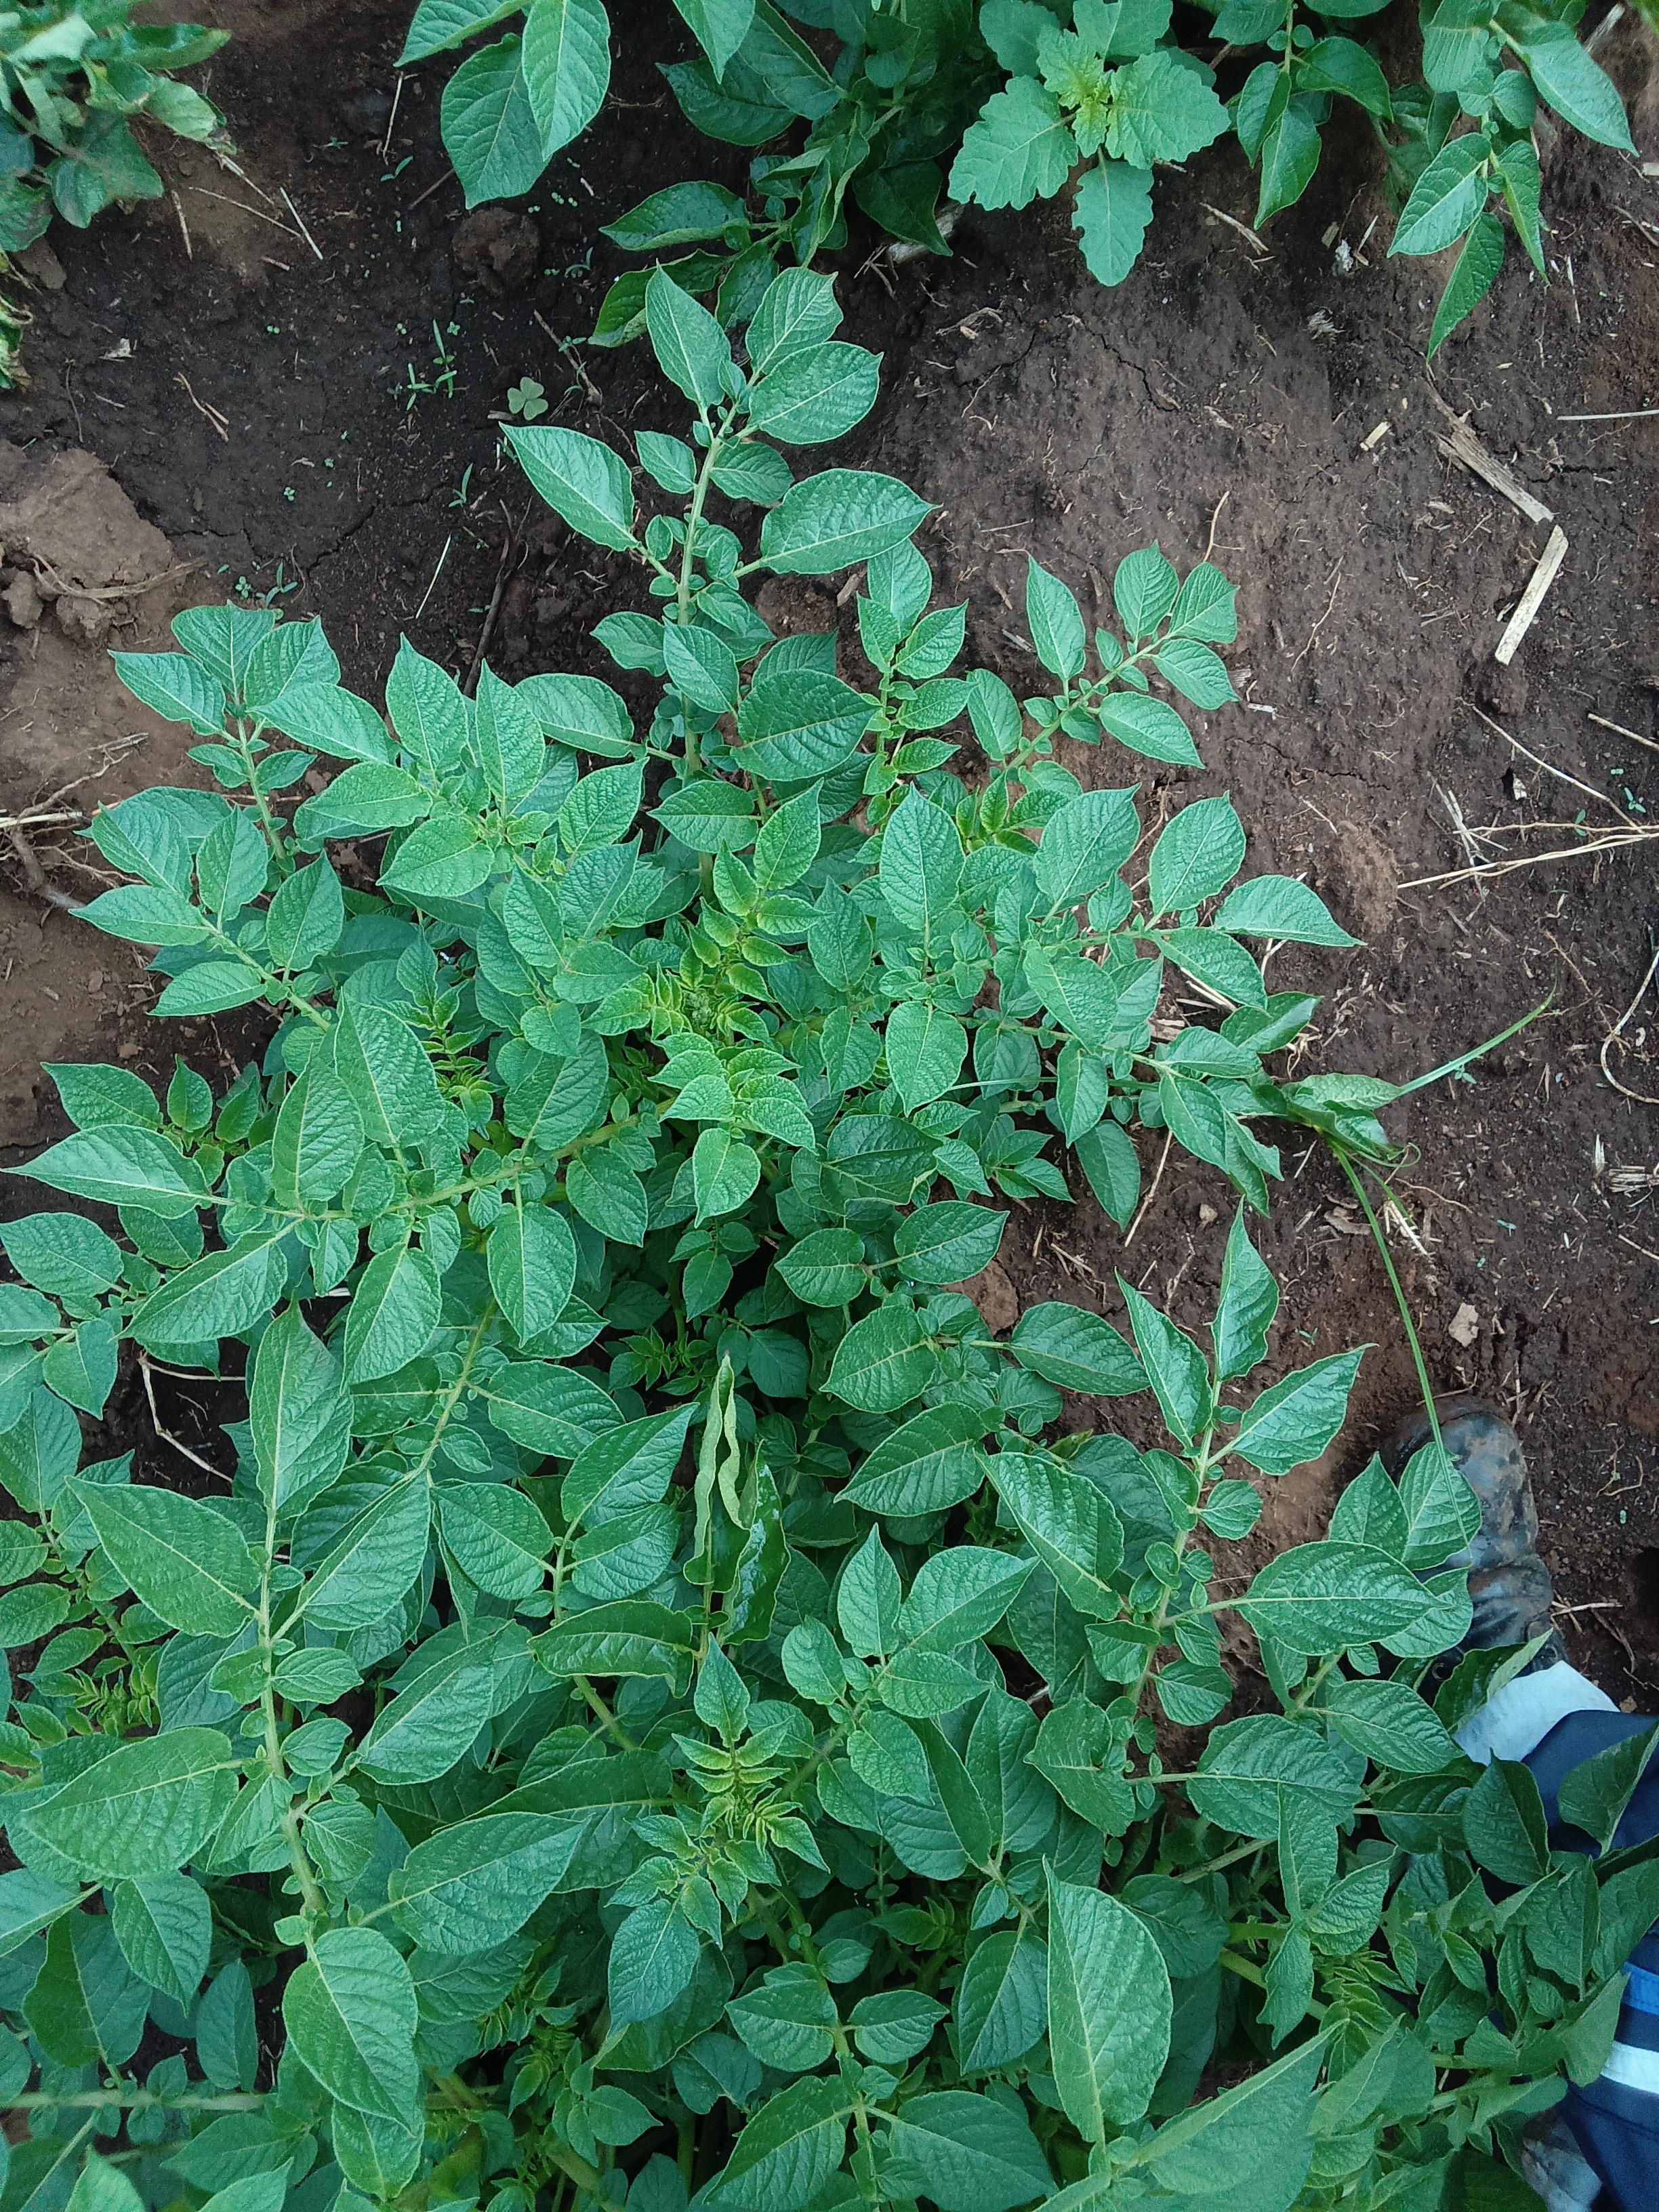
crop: potato
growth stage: vegetative
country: Kenya
